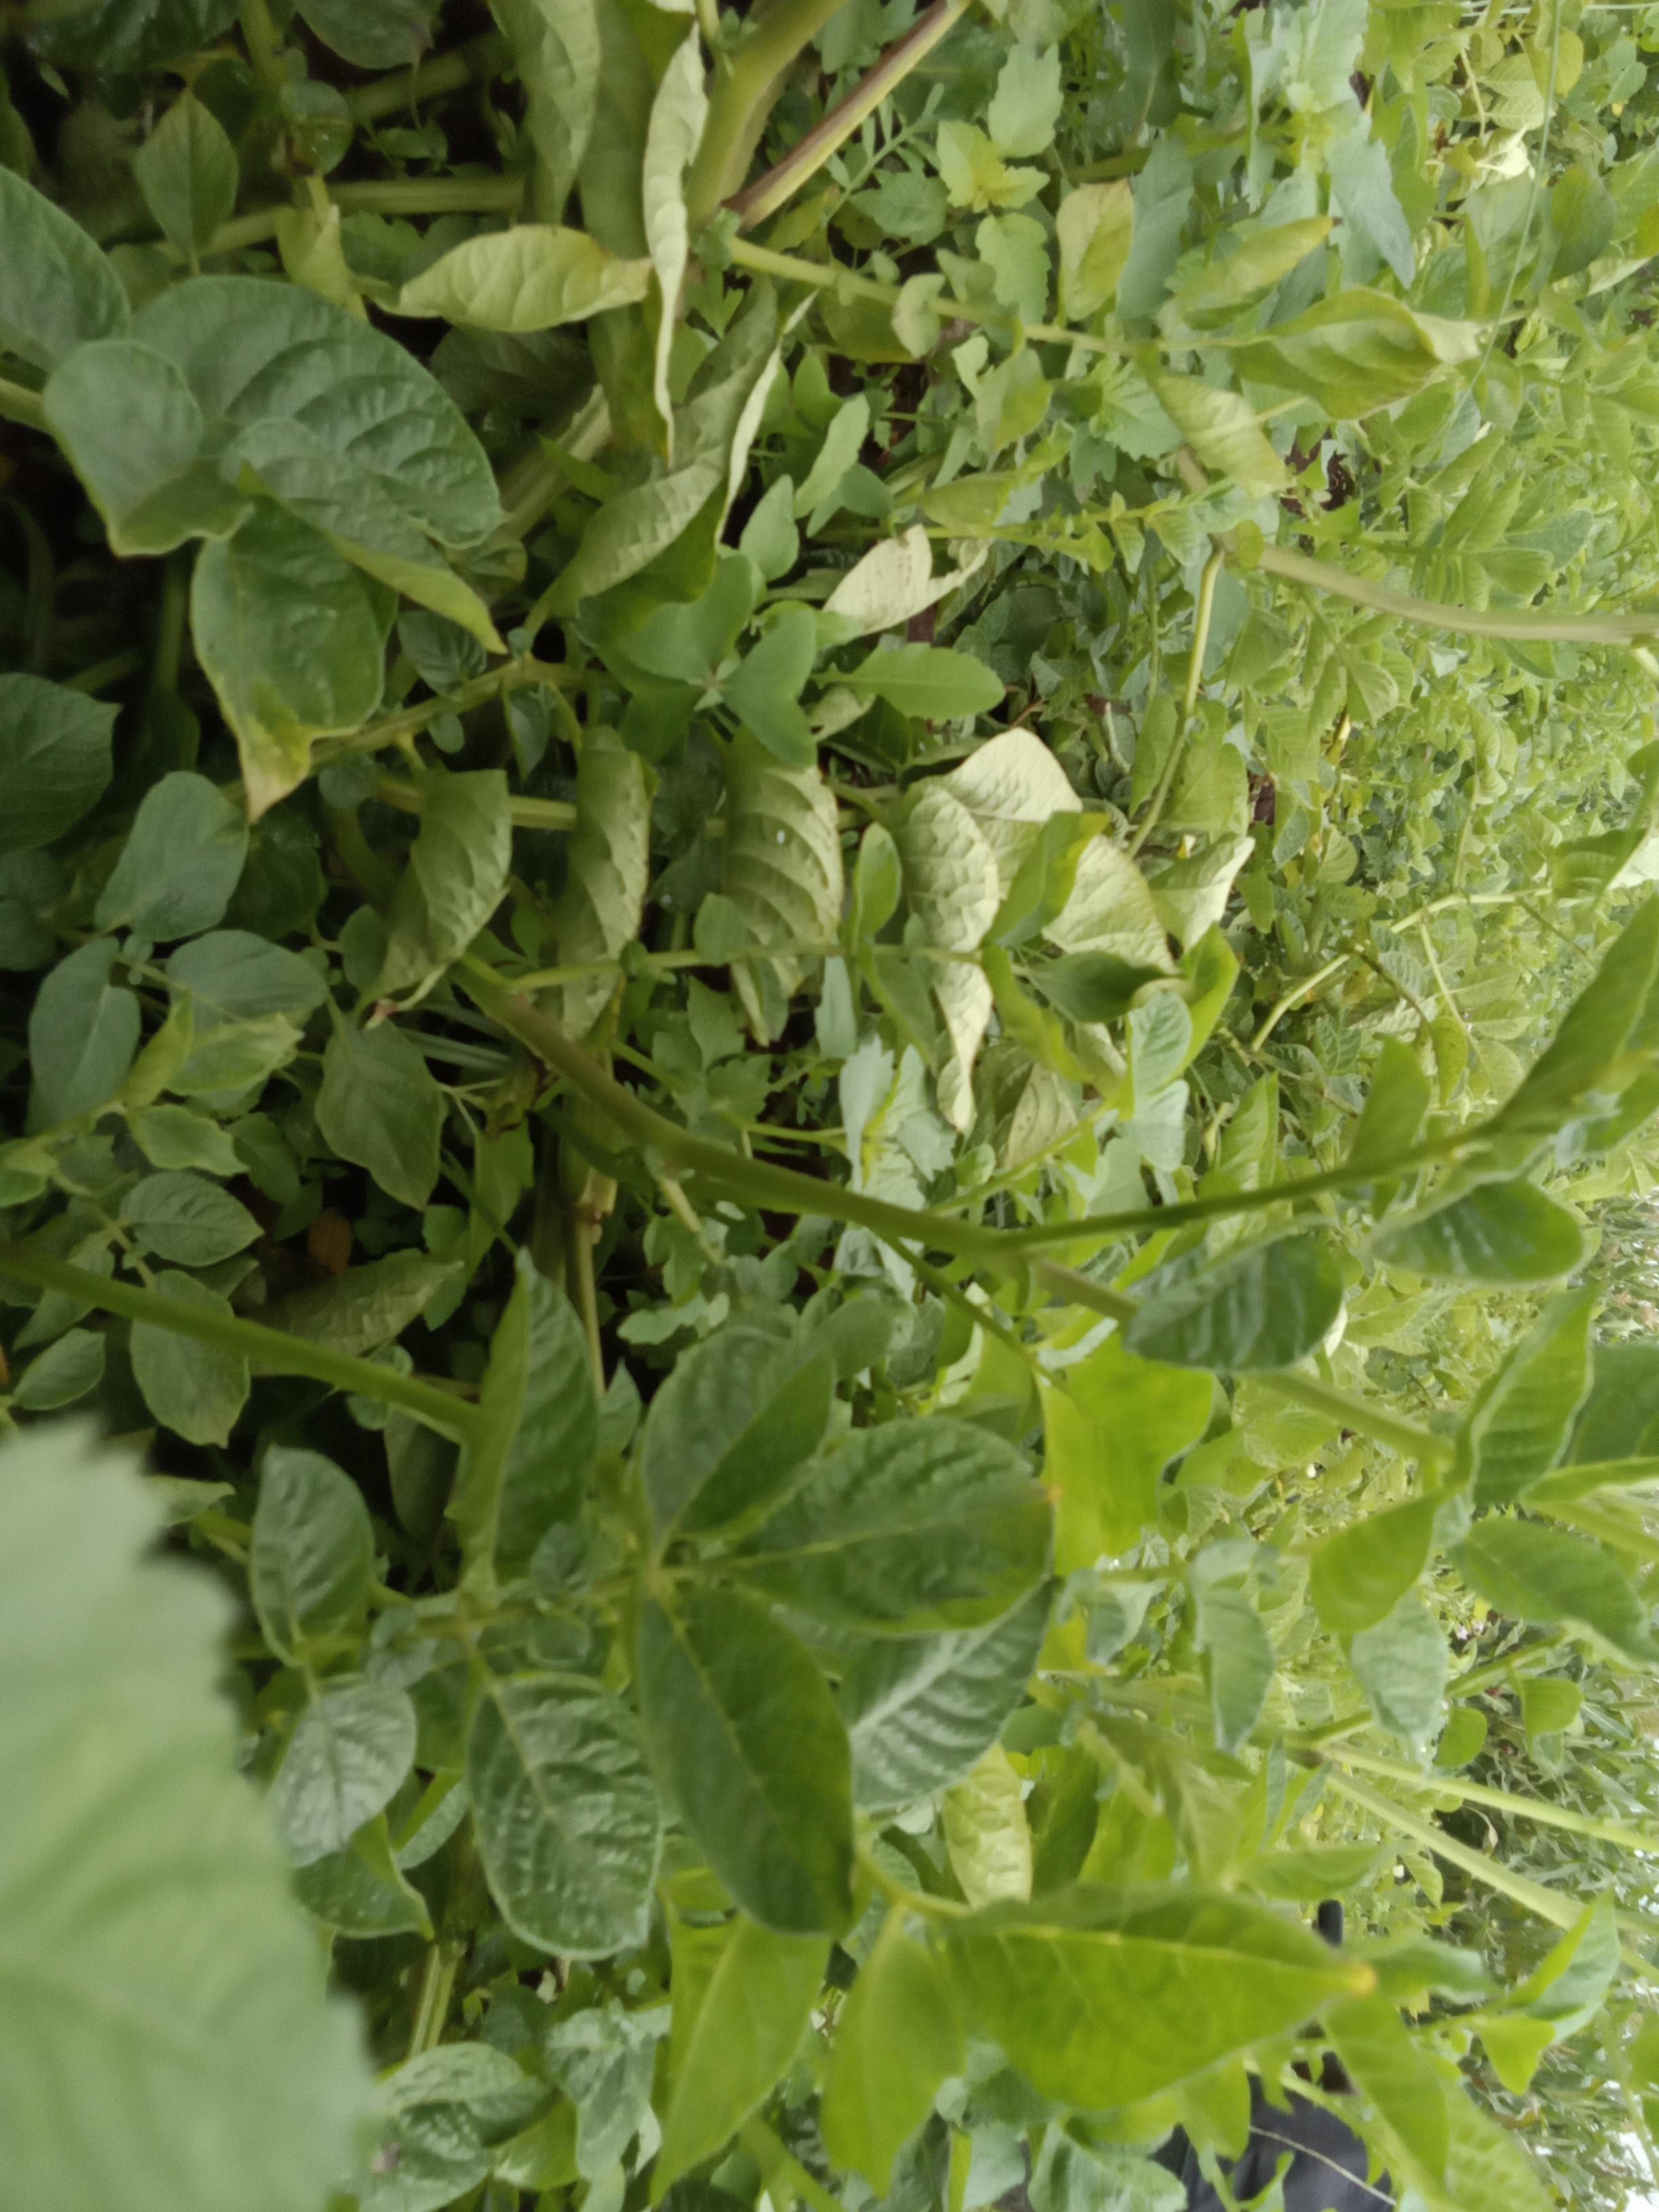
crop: potato
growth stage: vegetative
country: Kenya
